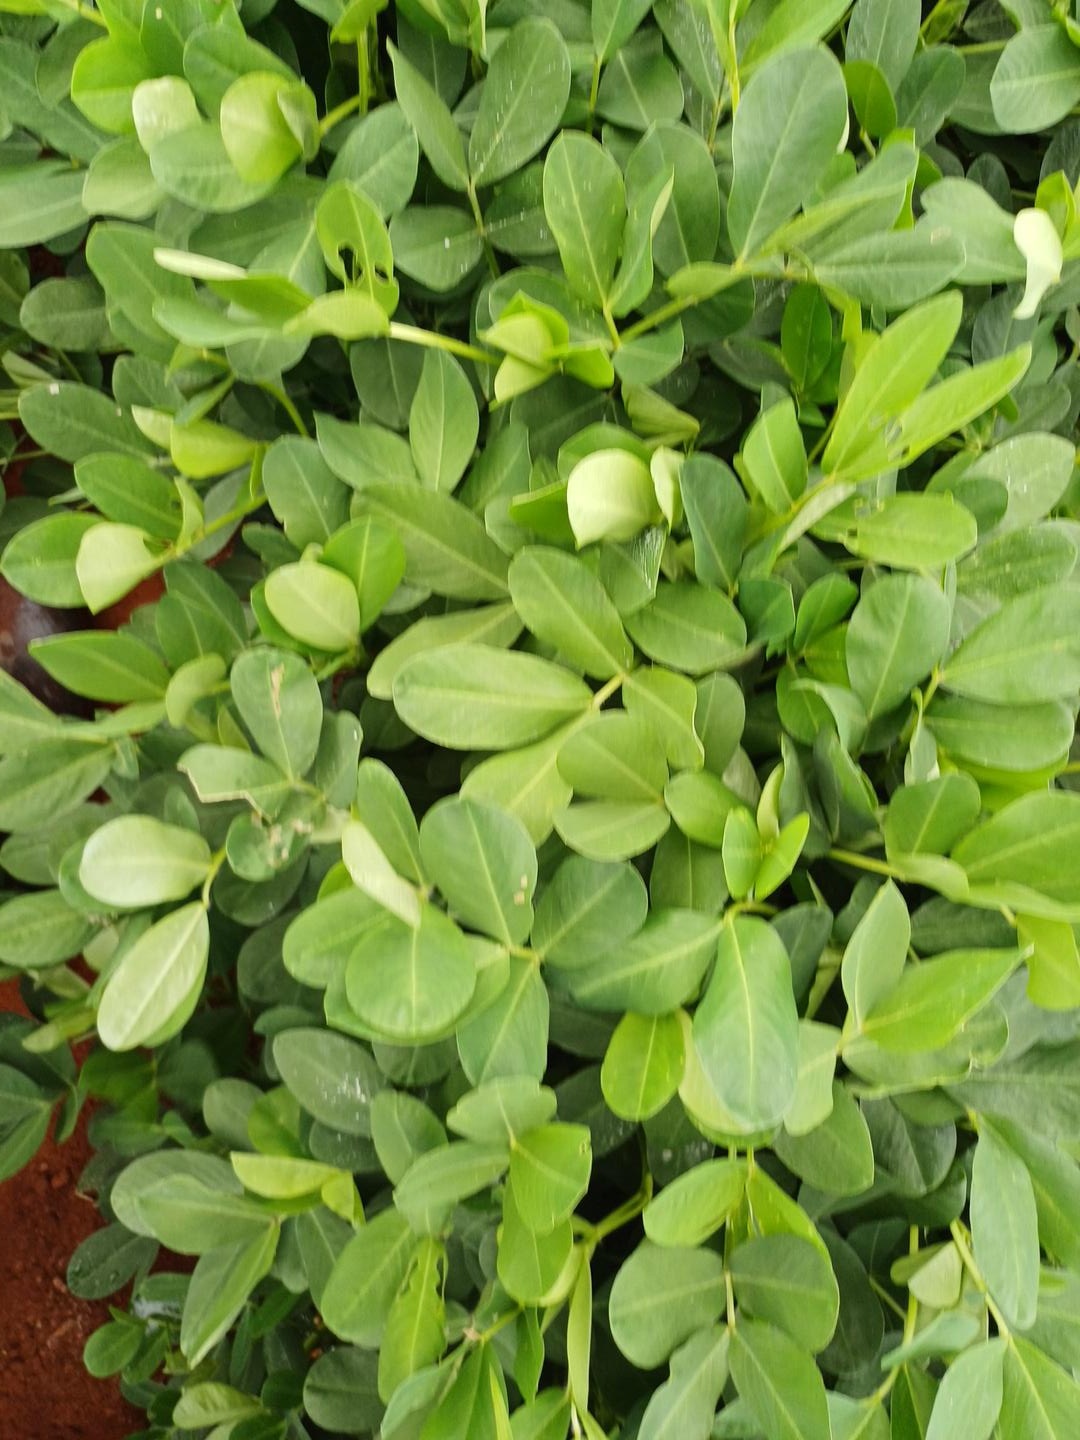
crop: groundnut
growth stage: flowering
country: Kenya
